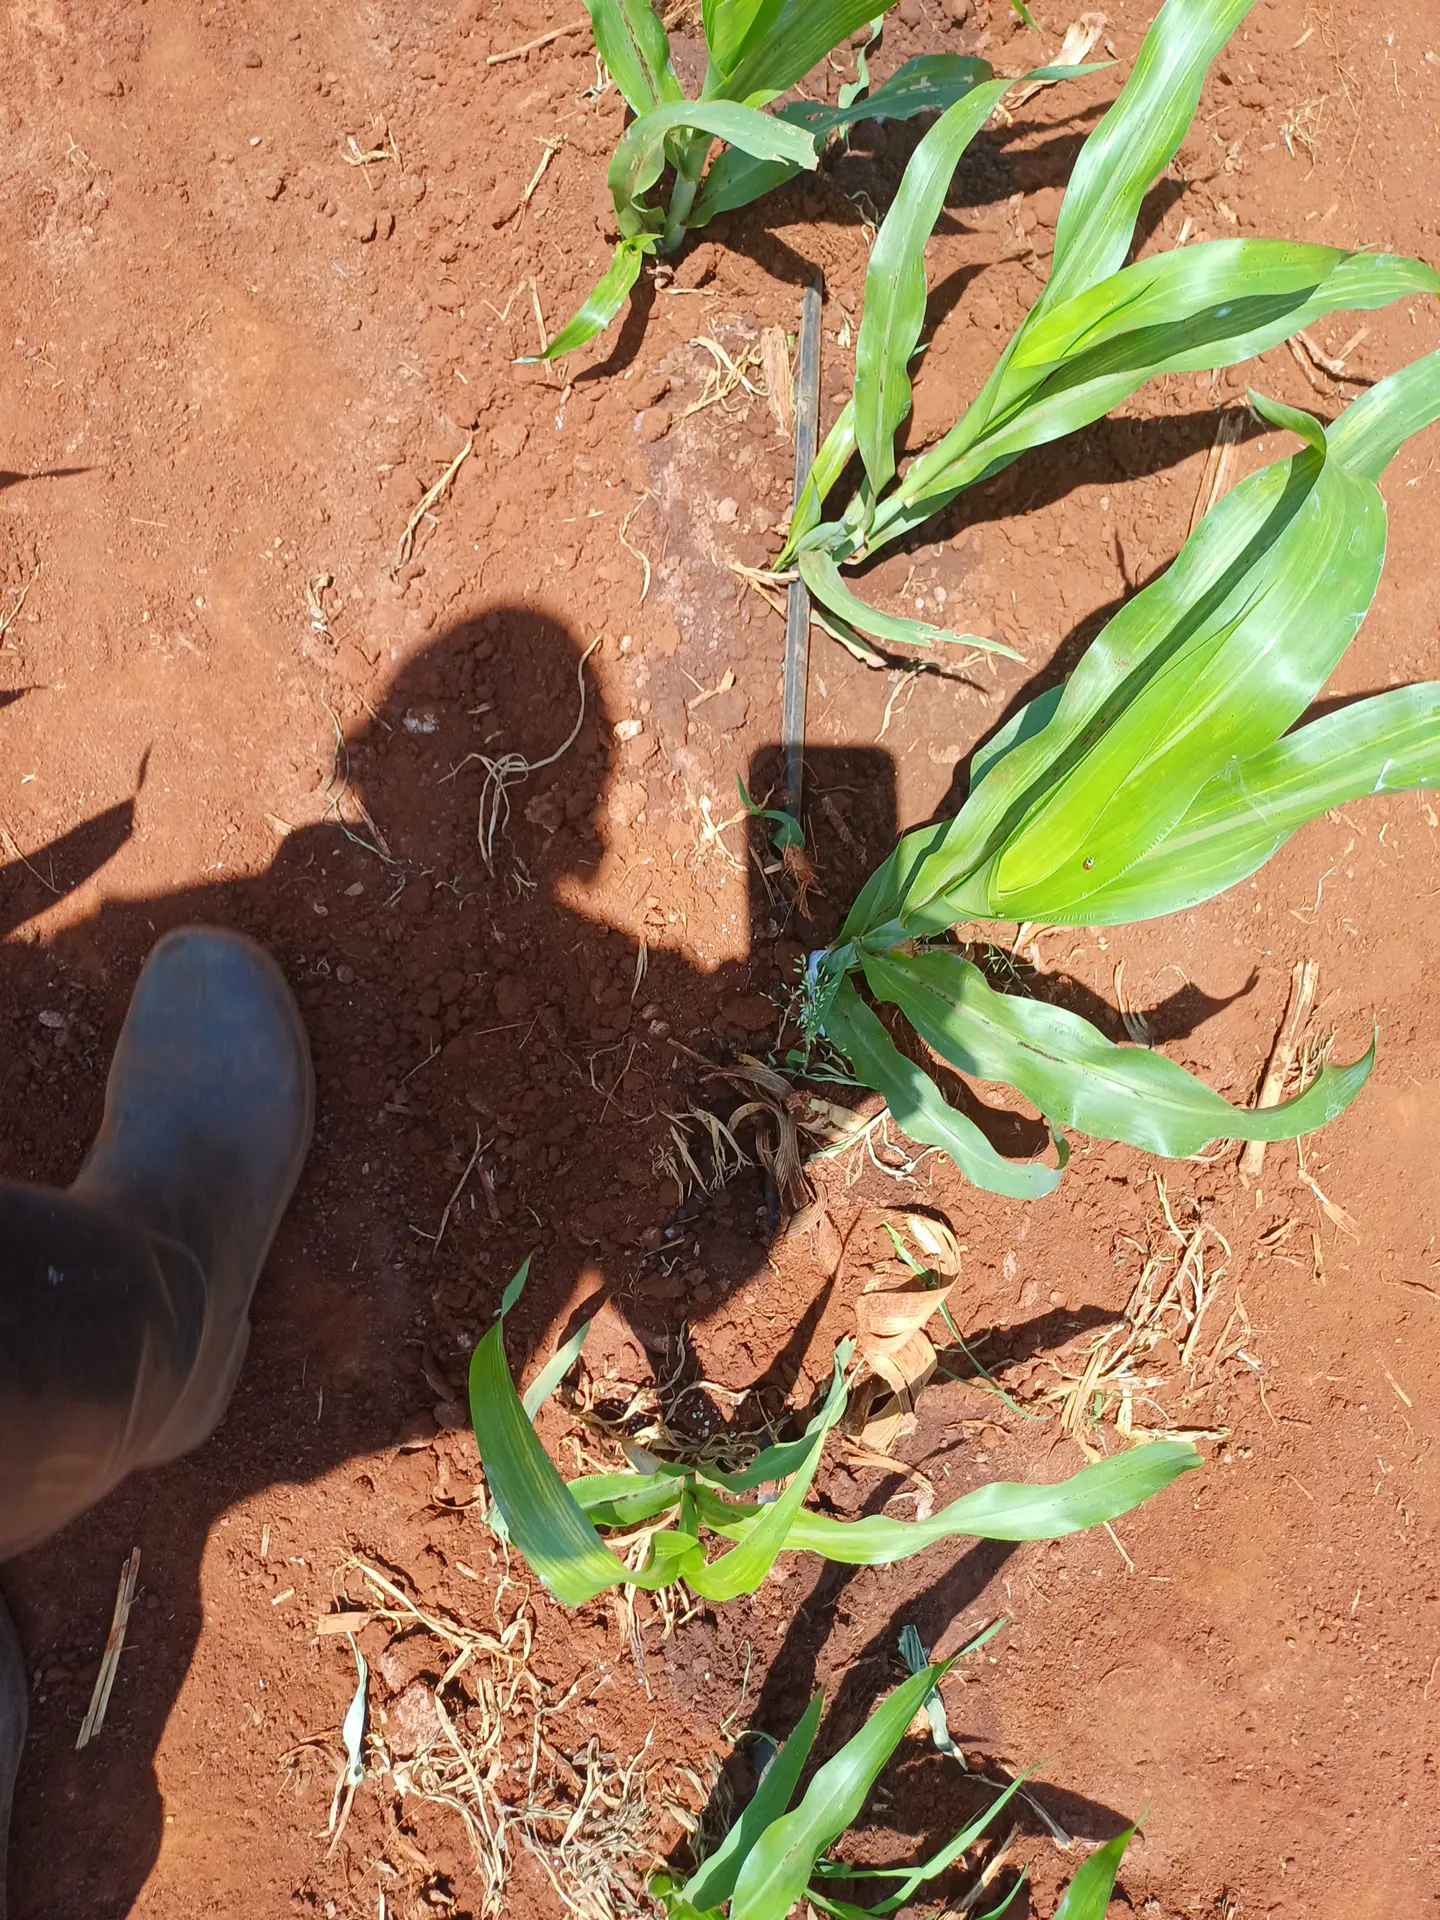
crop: sorghum
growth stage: vegetative
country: Kenya
